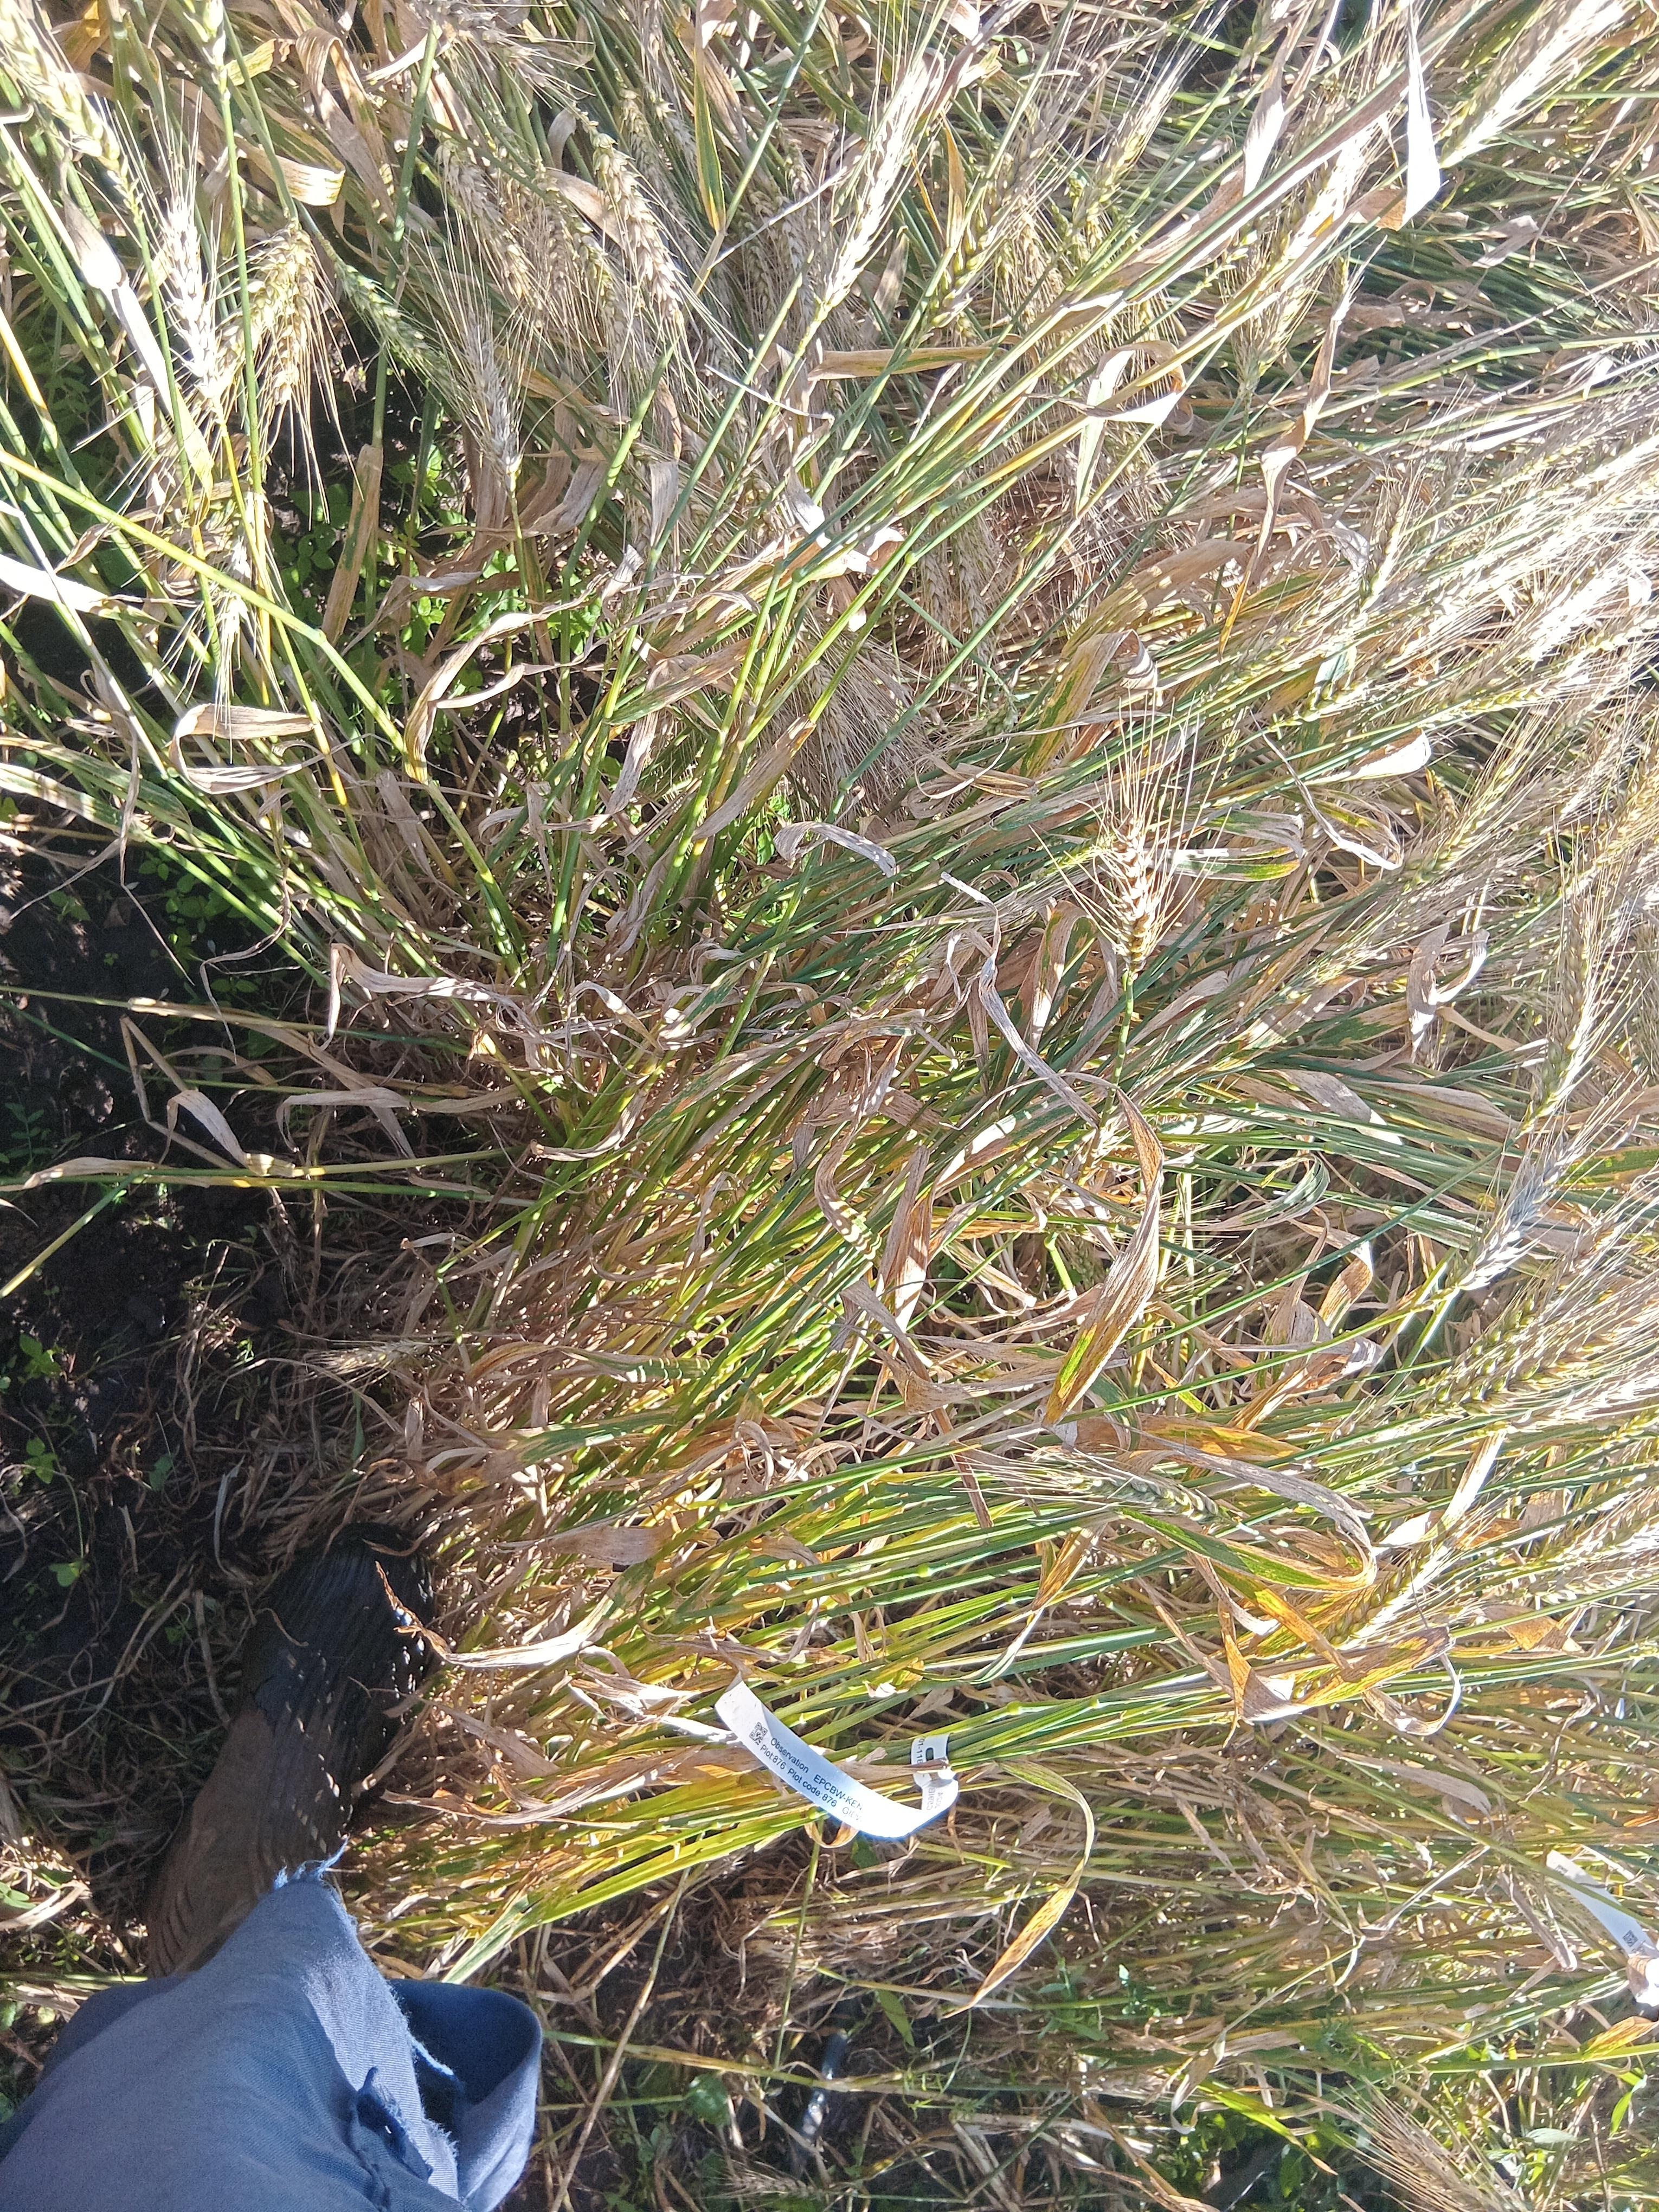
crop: wheat
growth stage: maturity
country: Kenya
